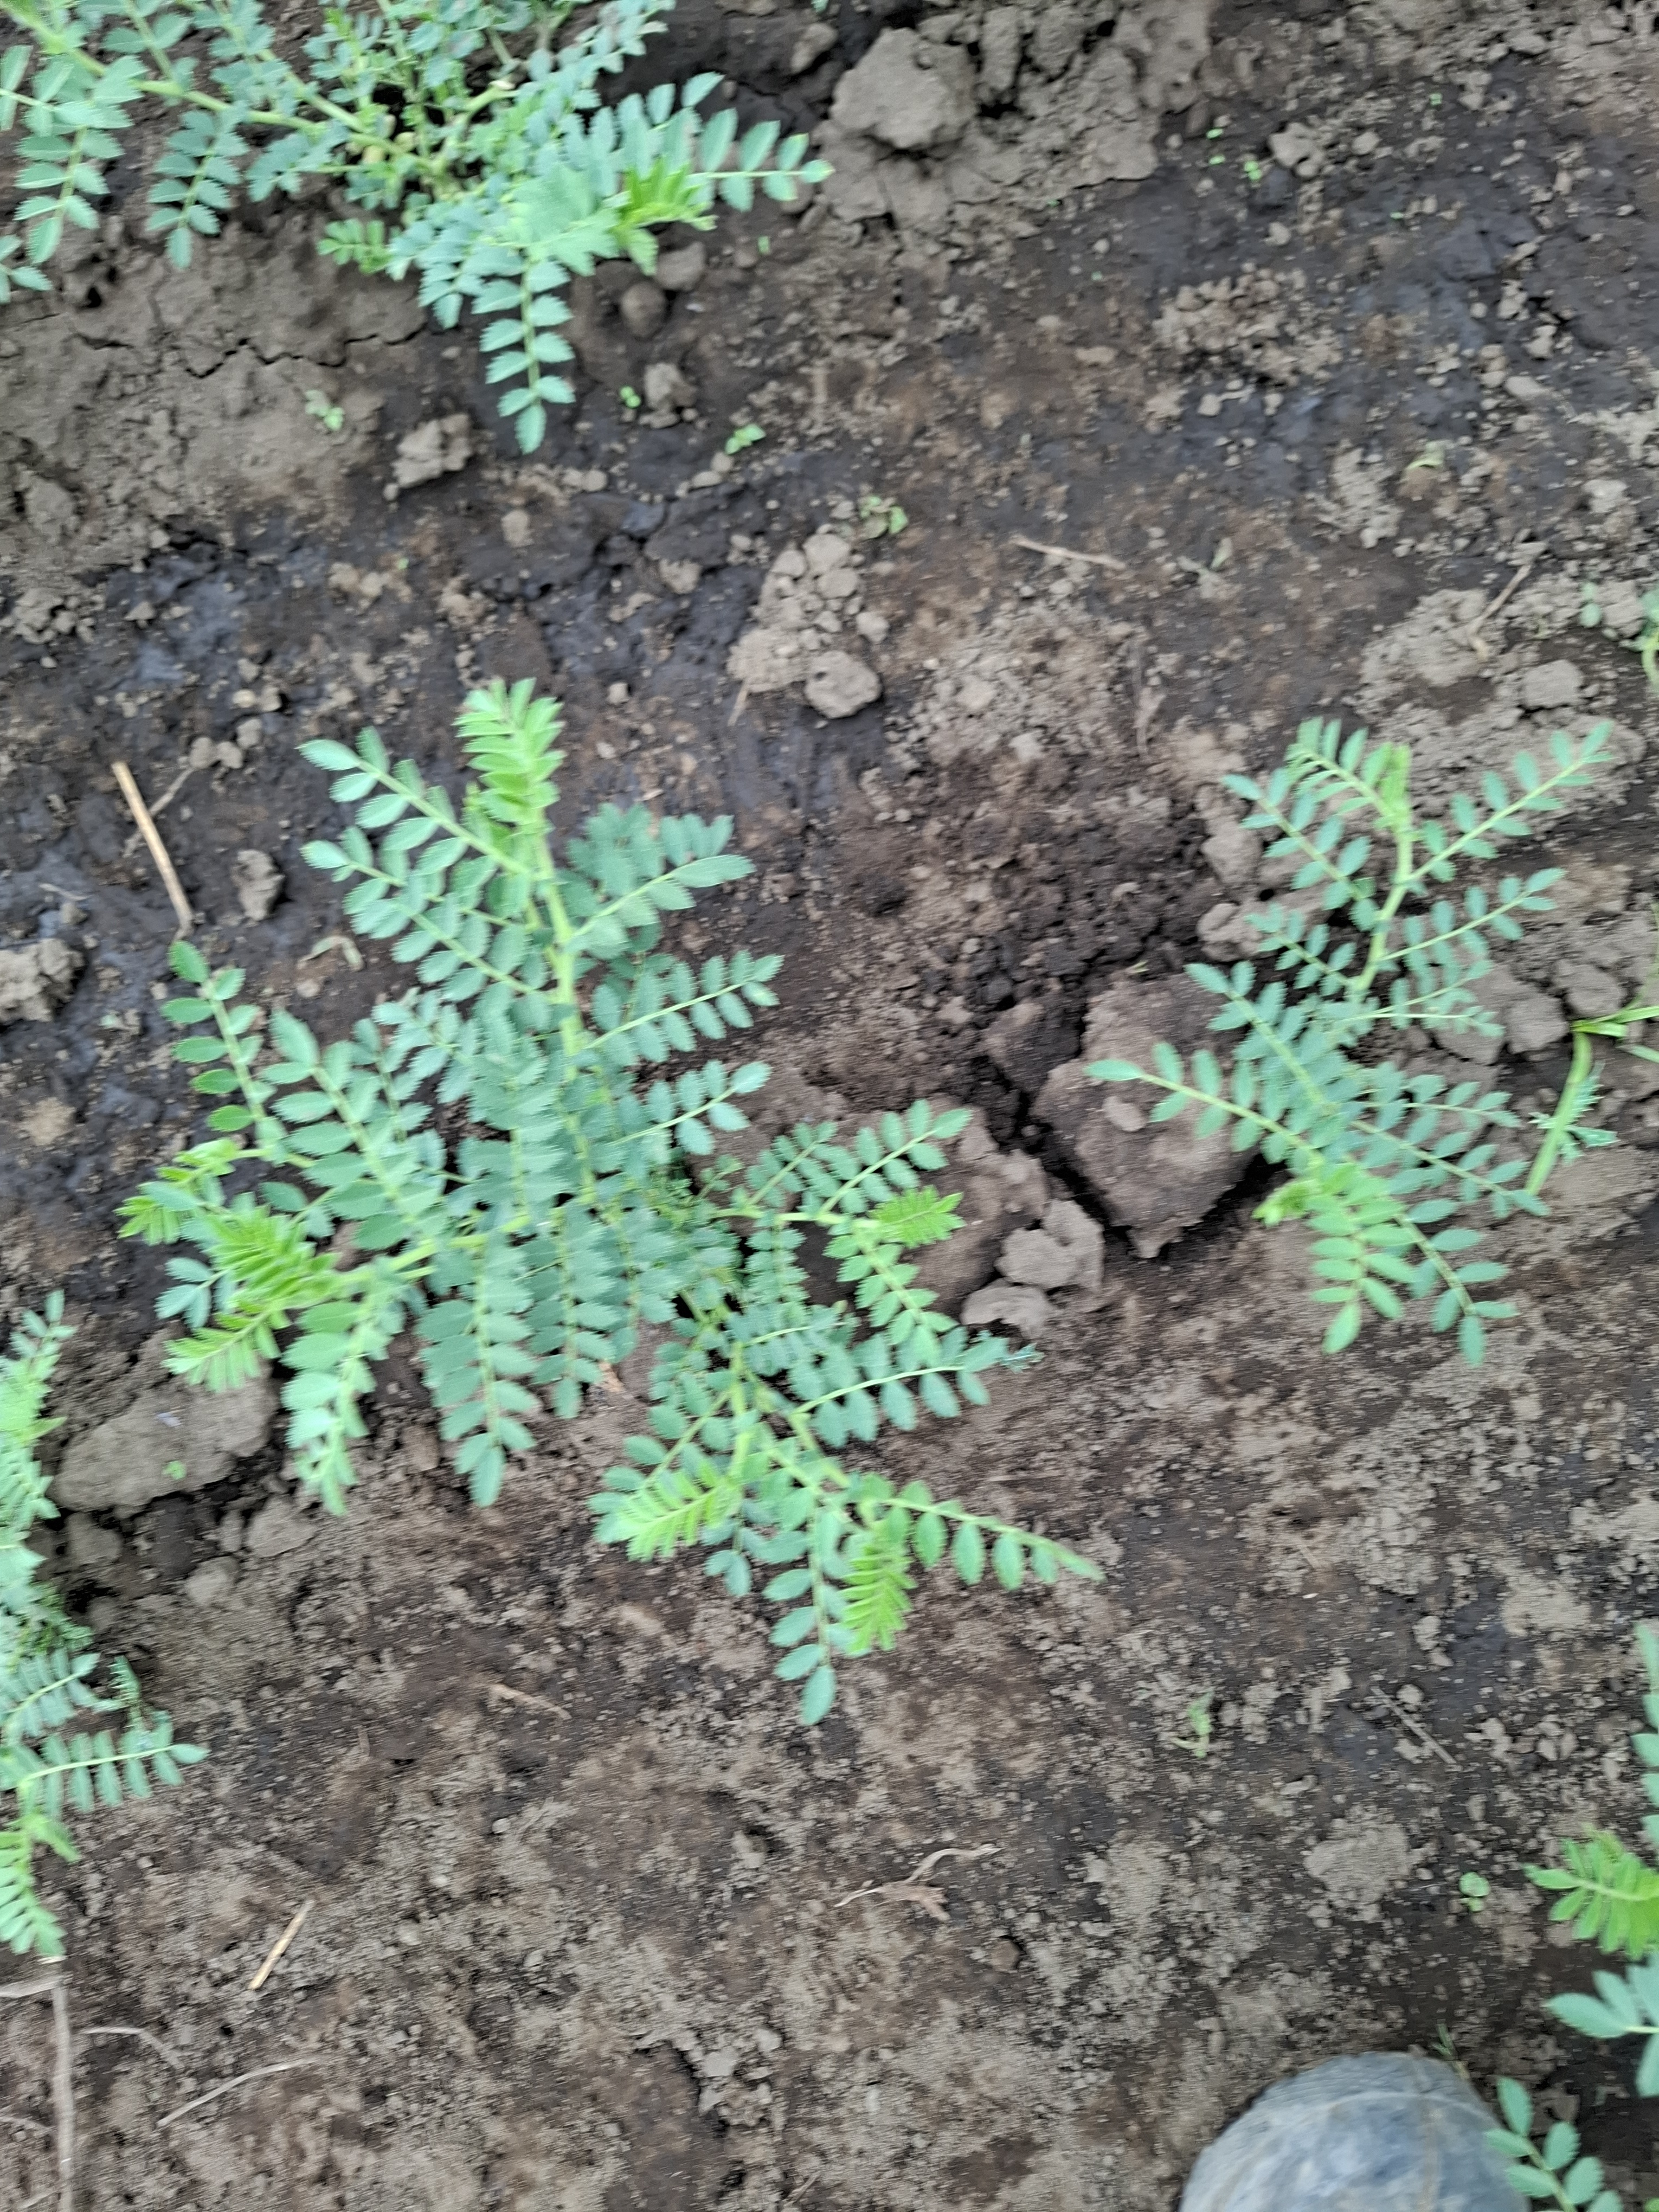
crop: chickpea
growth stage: vegetative
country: Tanzania
